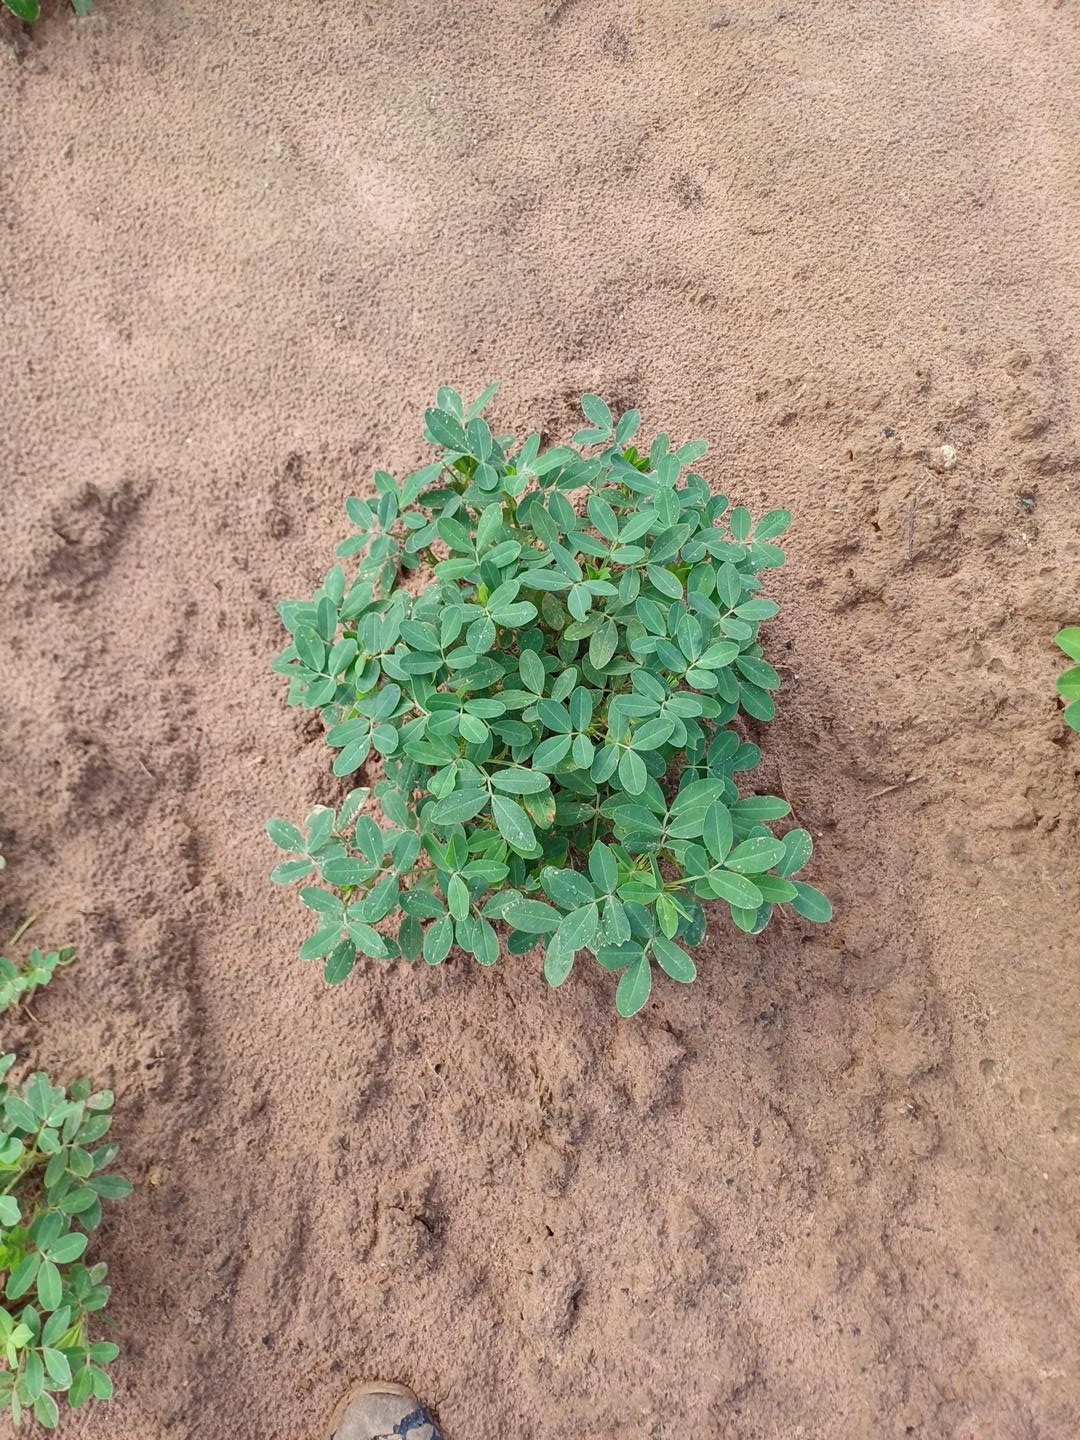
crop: groundnut
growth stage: flowering
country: Senegal
